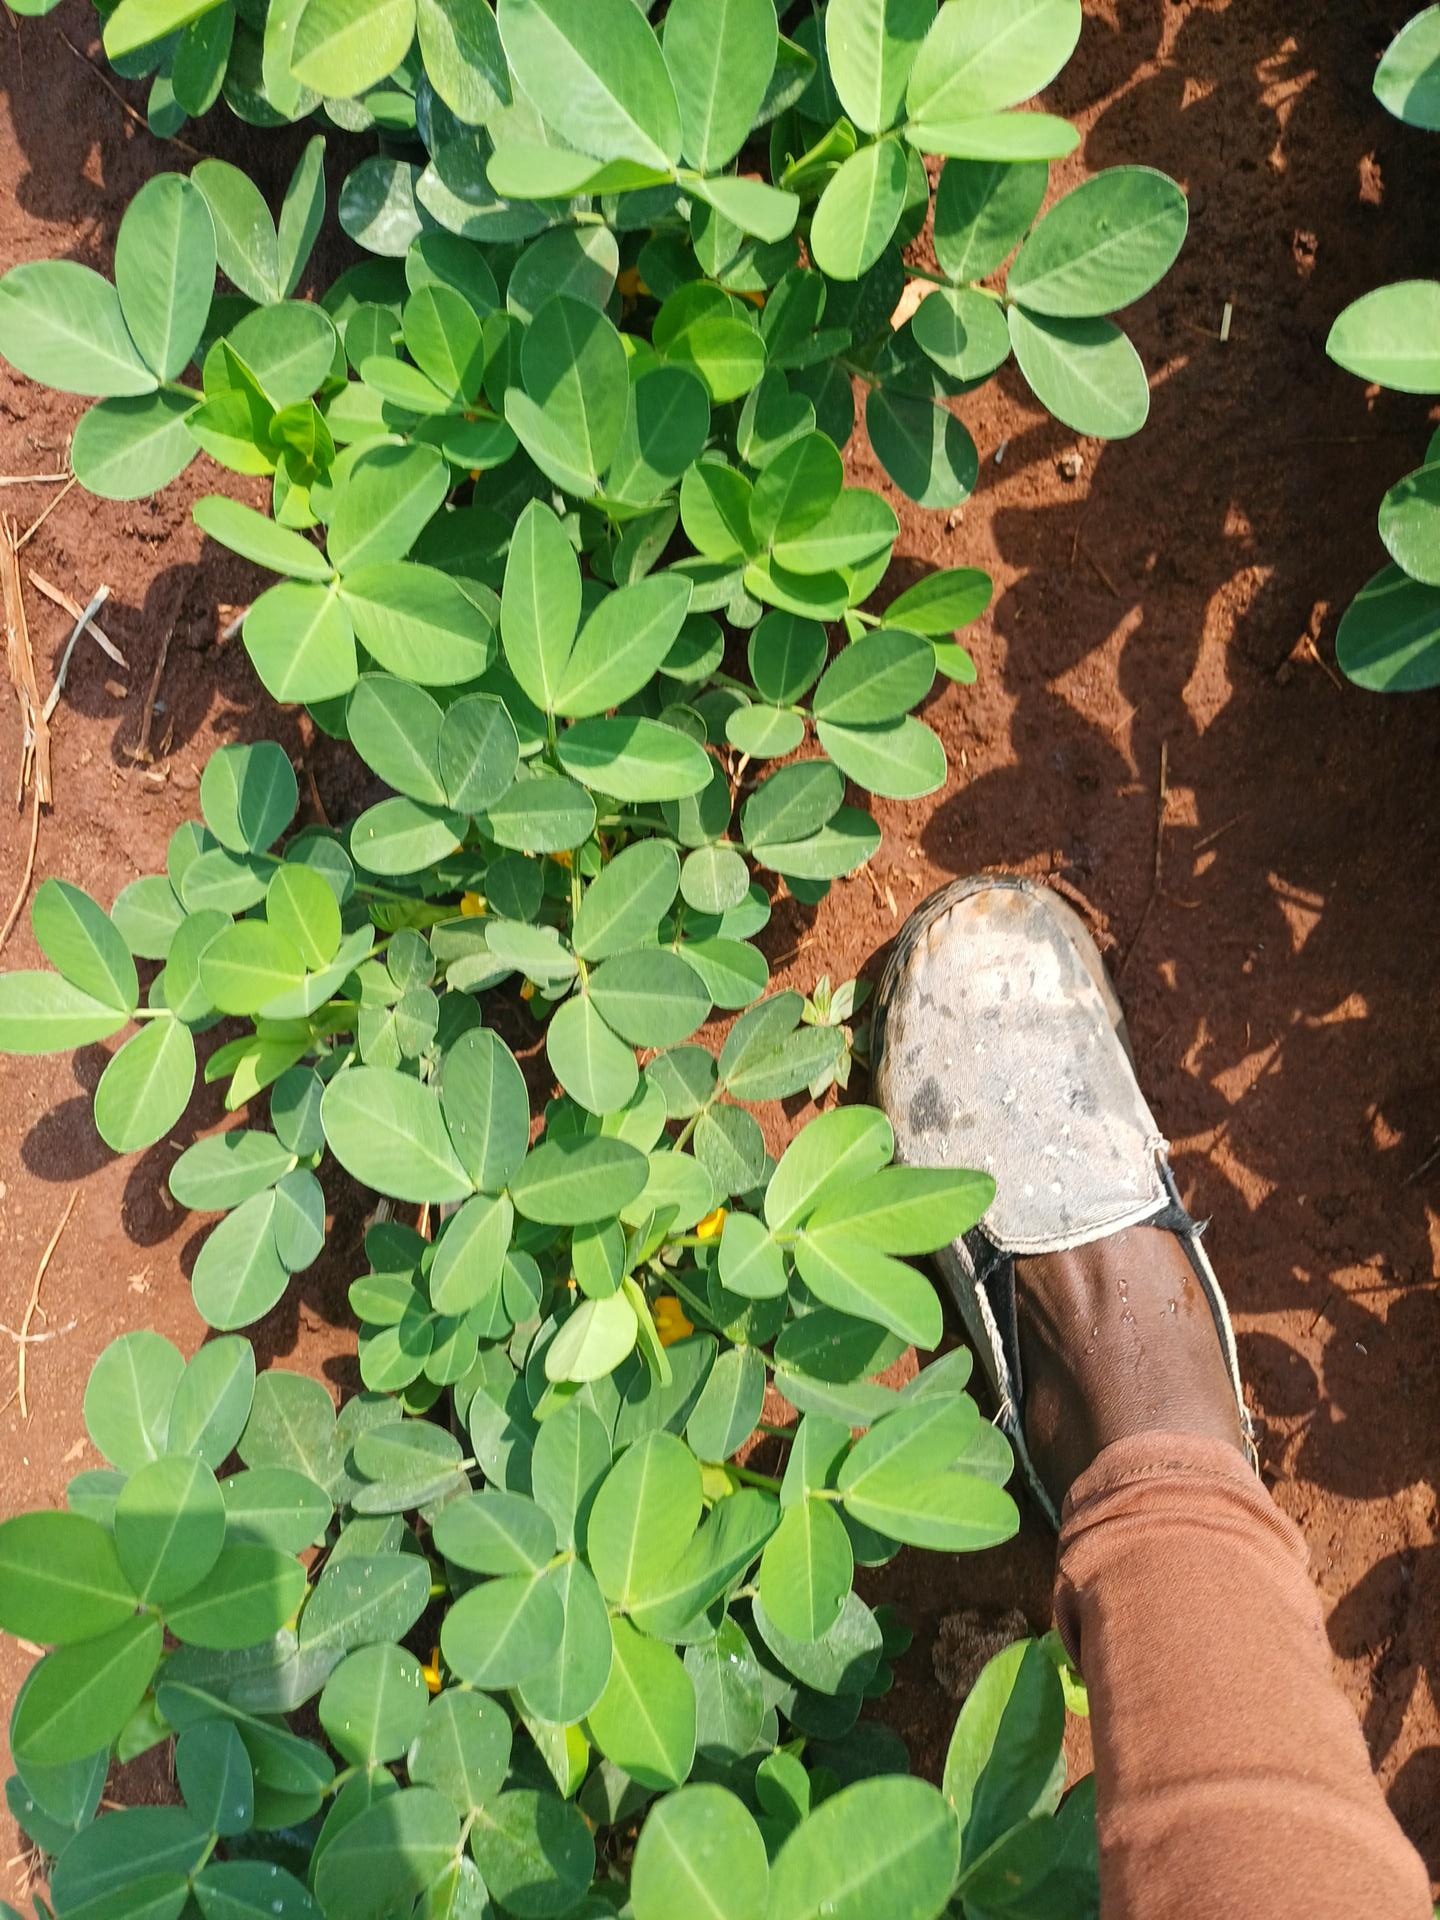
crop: groundnut
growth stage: vegetative
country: Kenya
